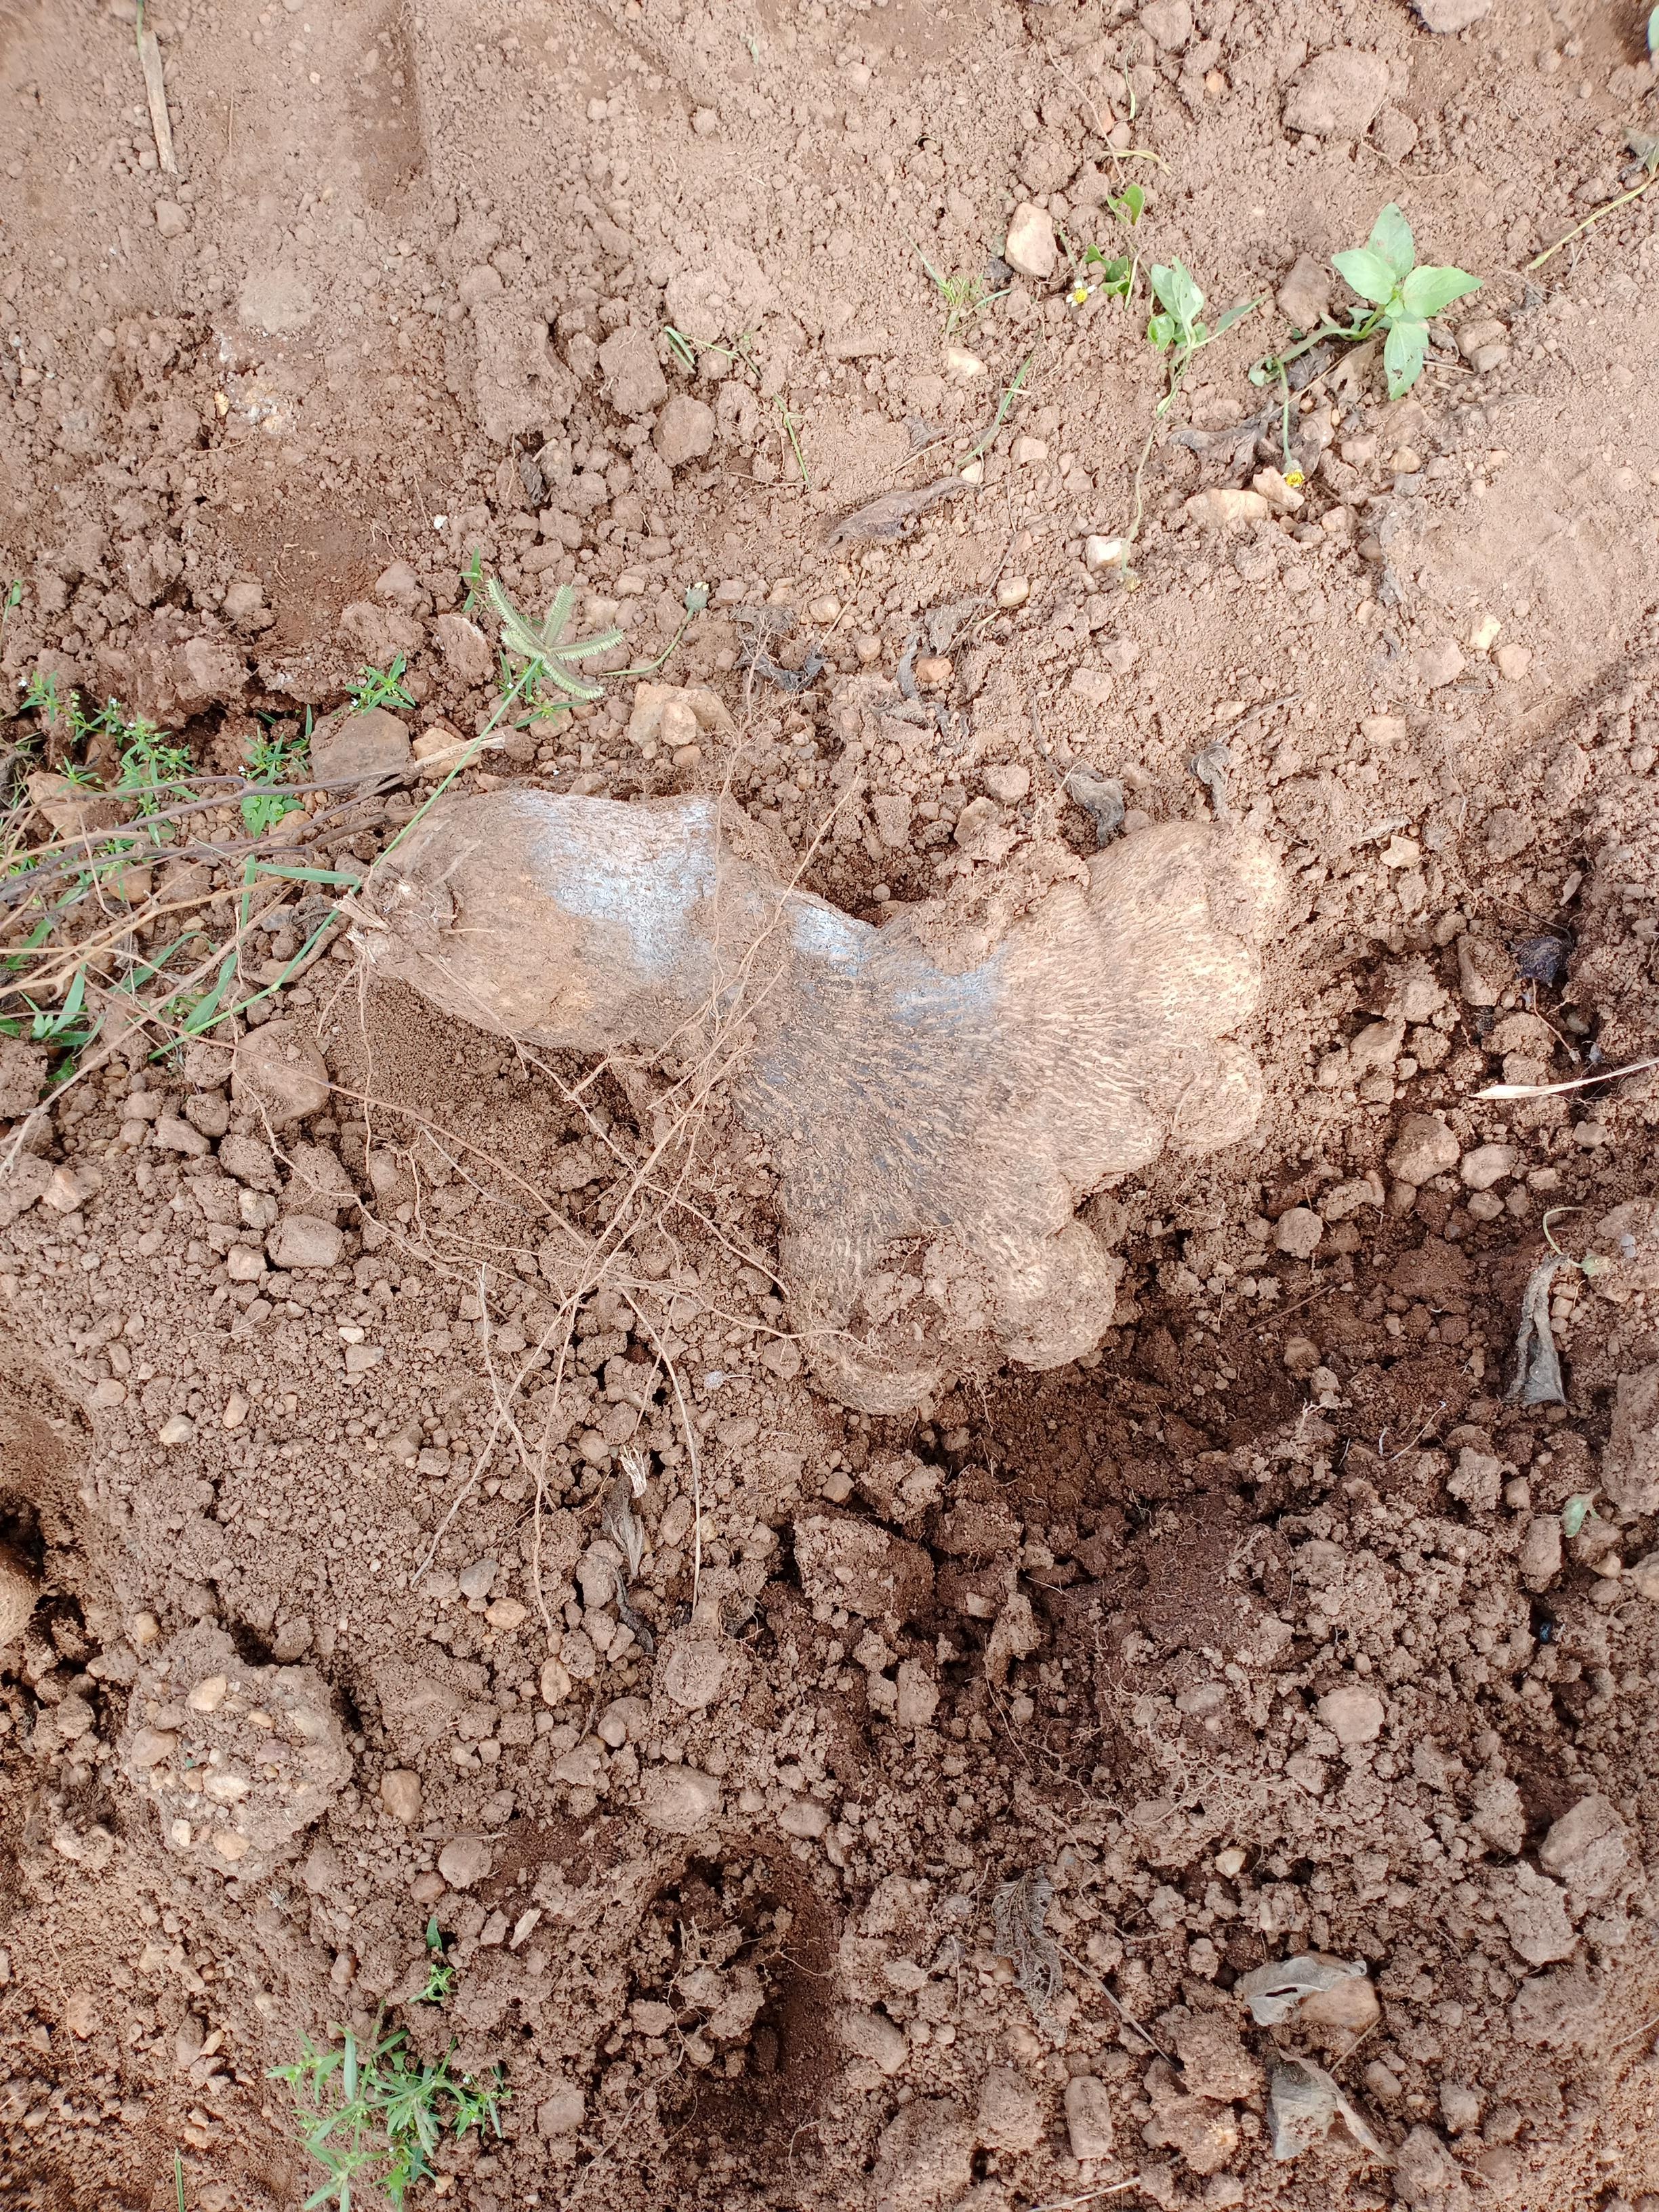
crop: yam
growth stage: harvest
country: Nigeria
